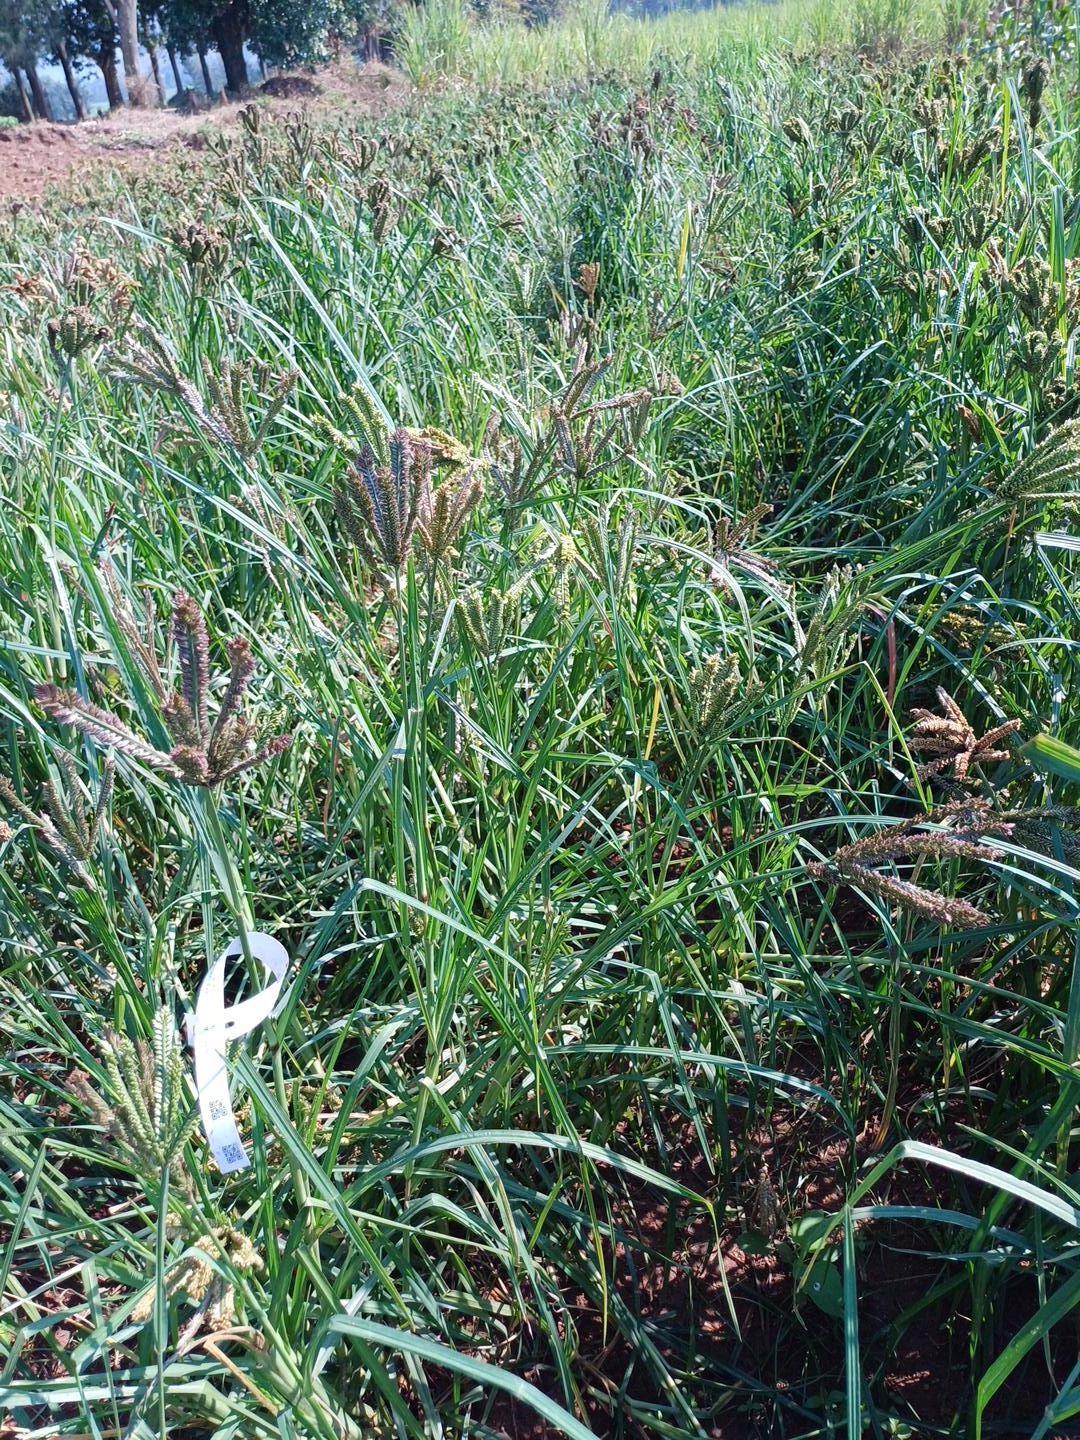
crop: finger millet
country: Kenya
